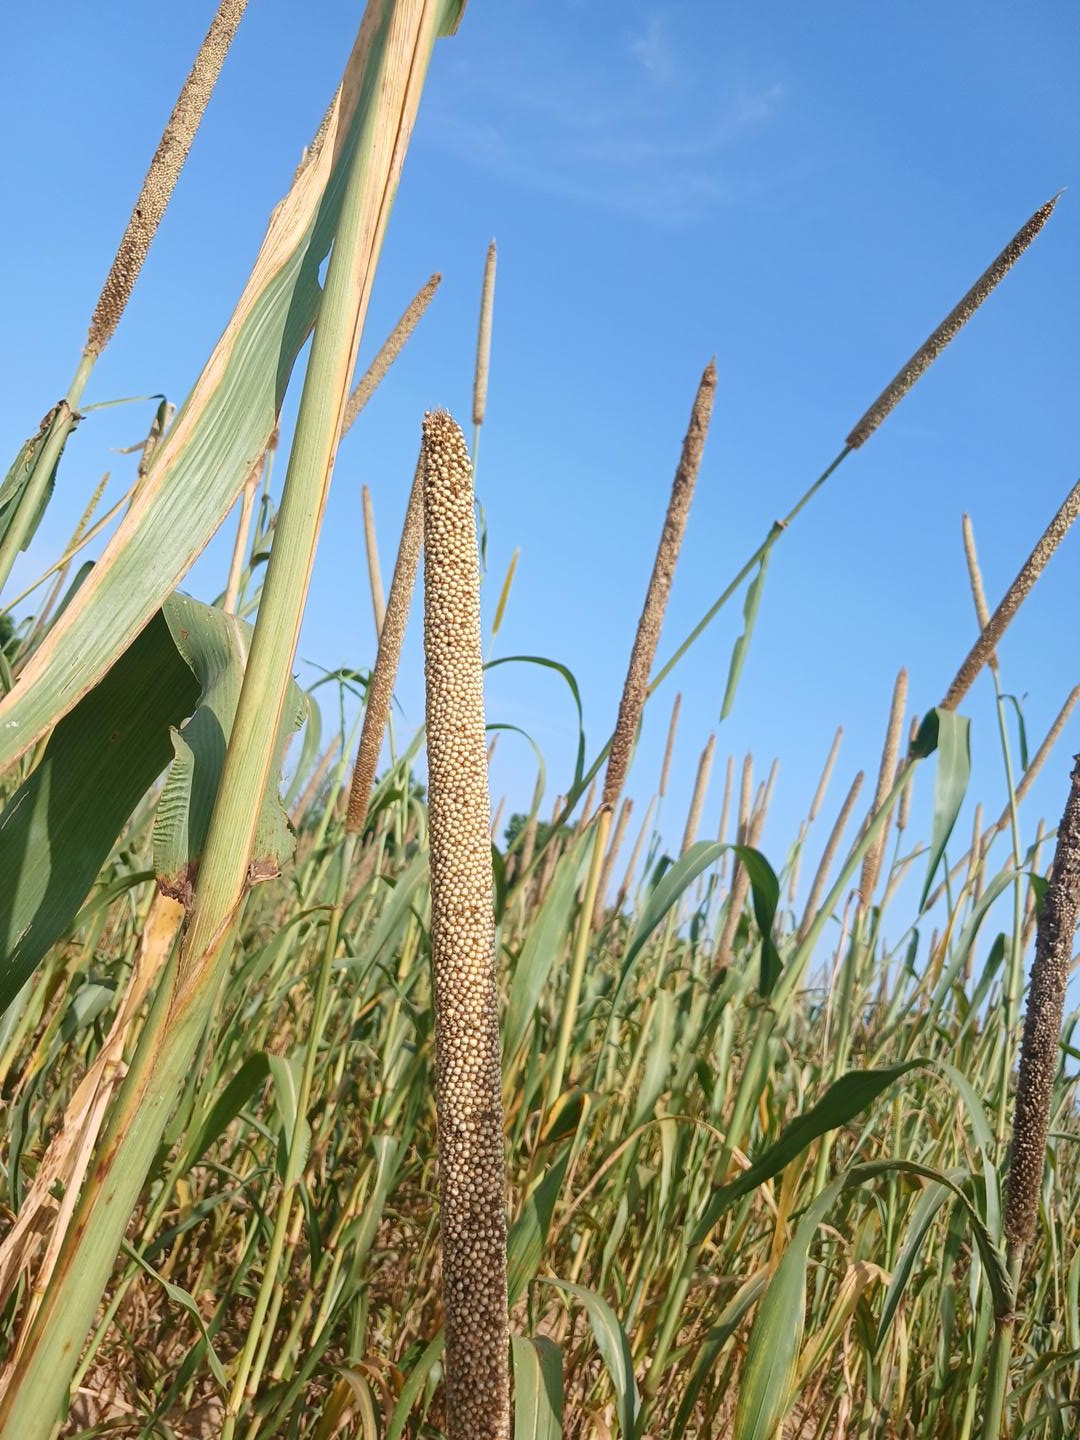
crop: pearl millet
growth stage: maturity
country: Senegal
